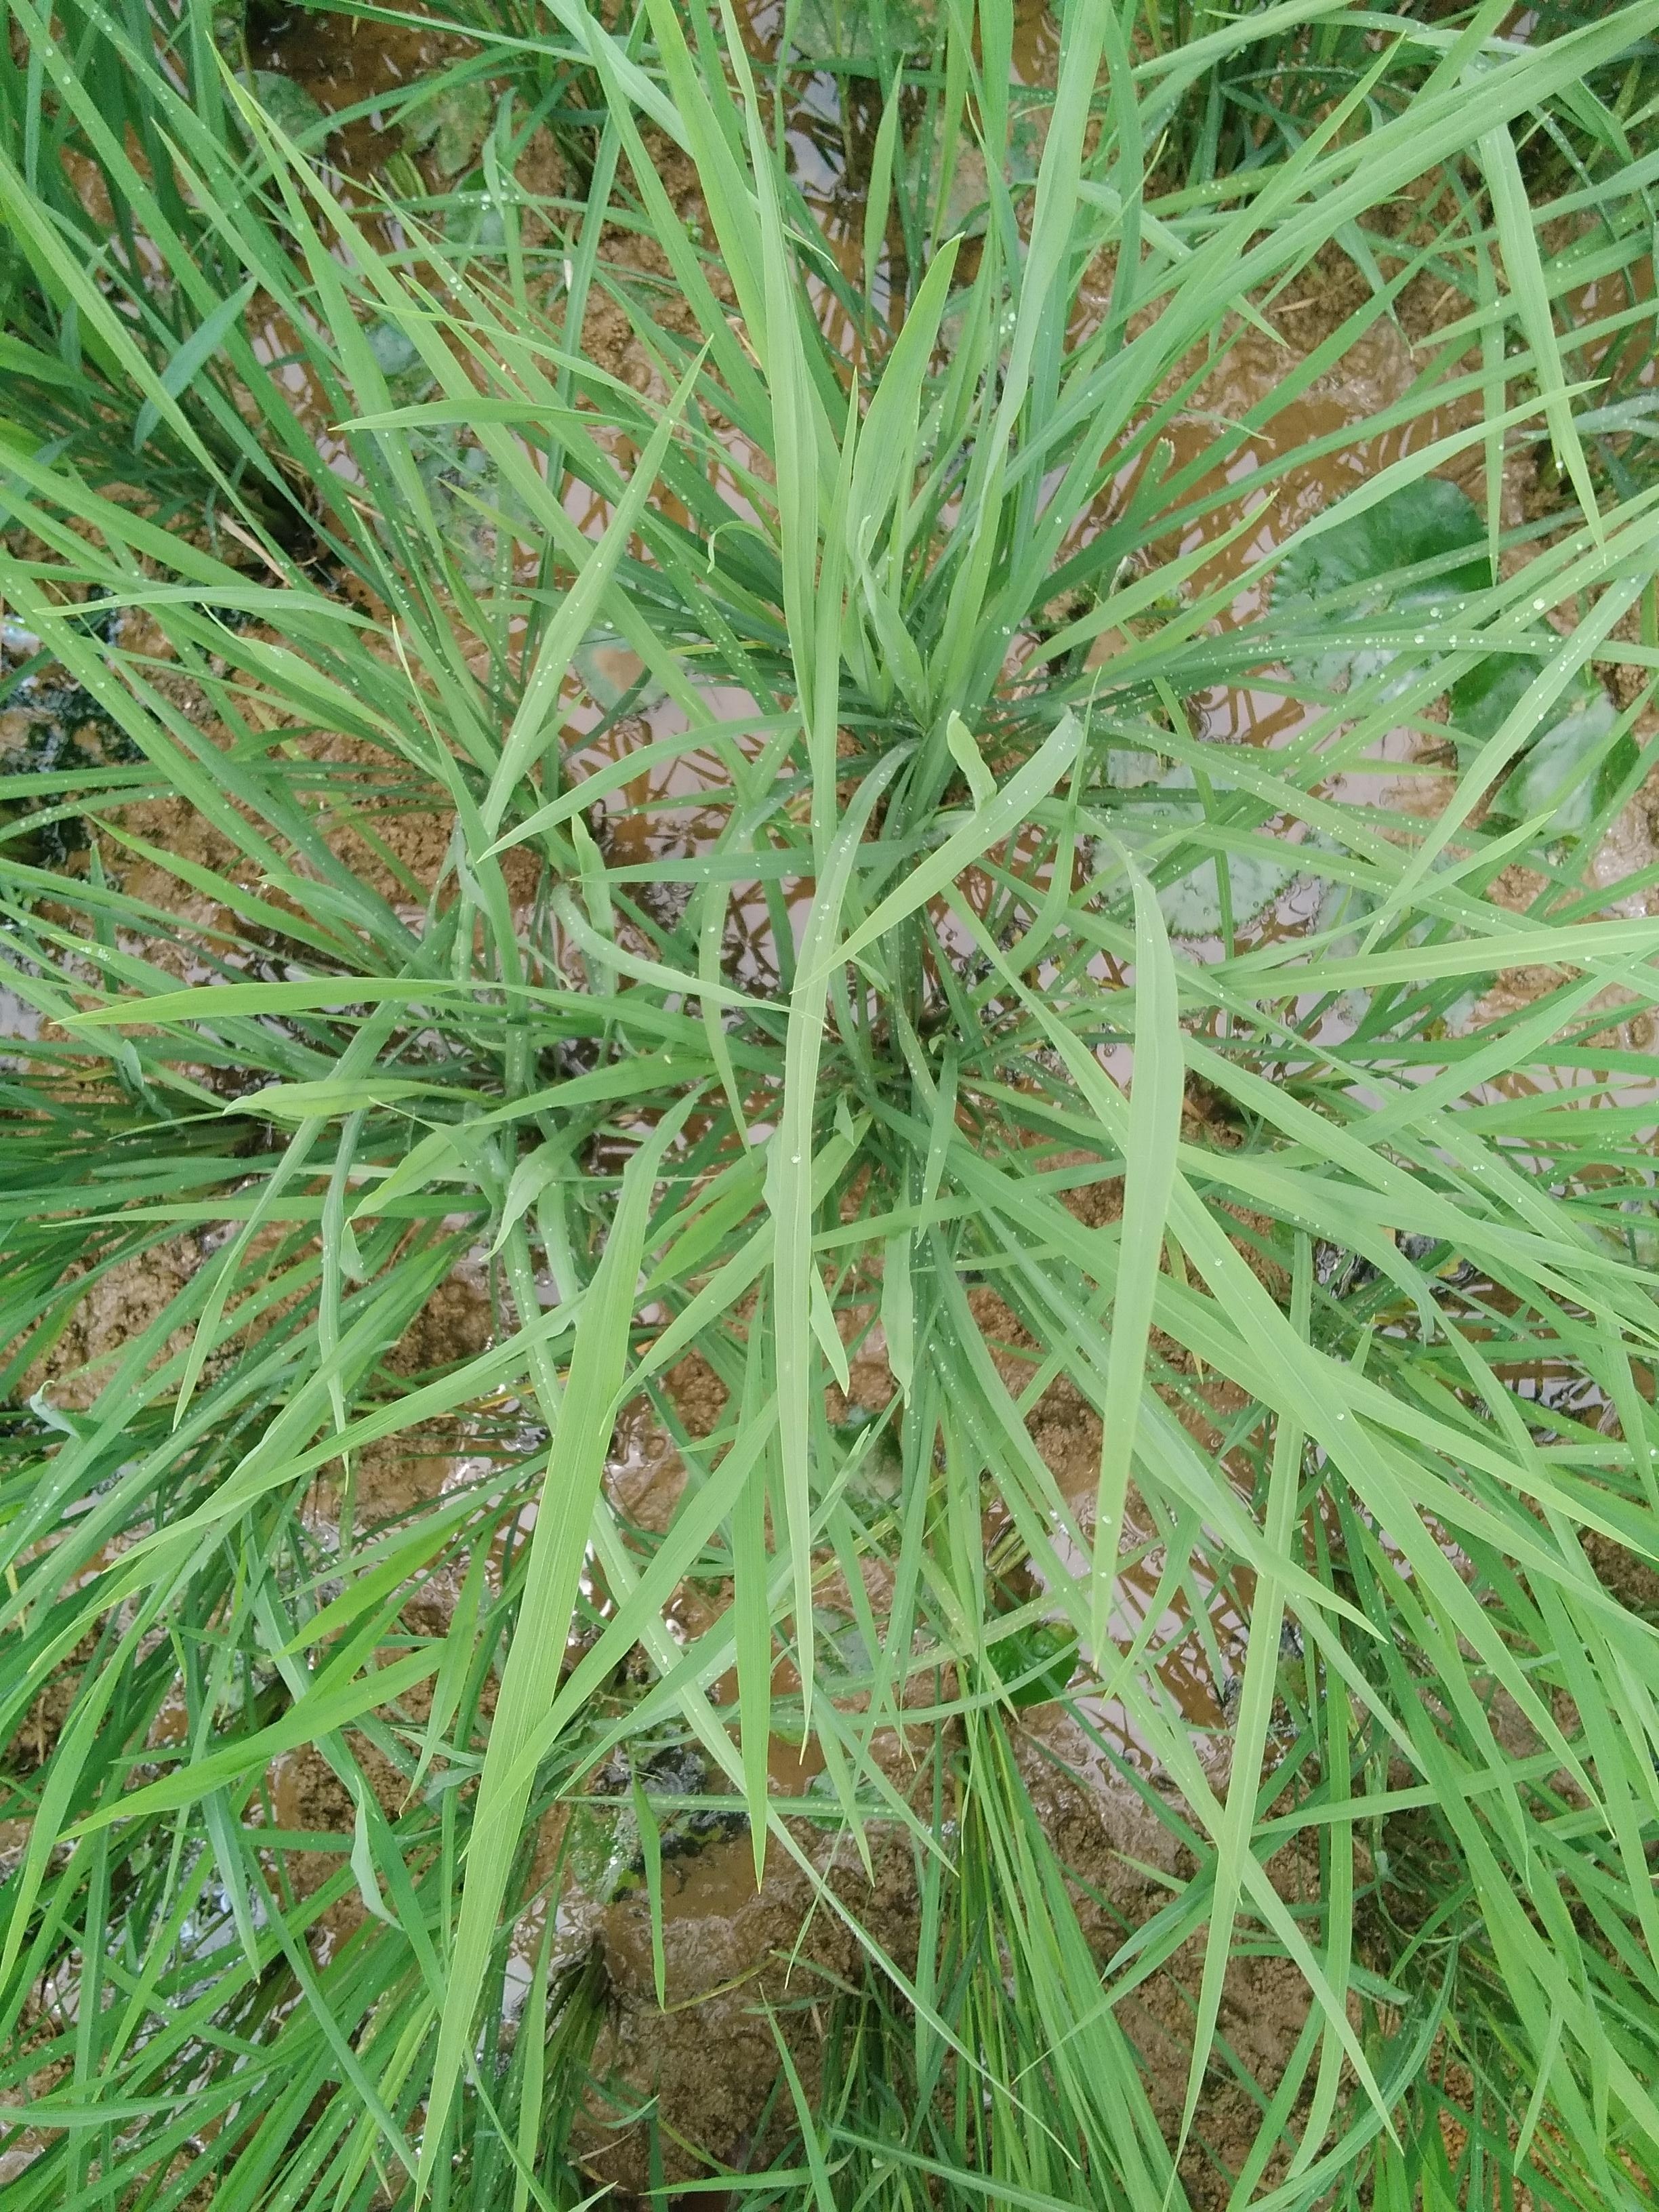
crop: rice
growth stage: vegetative
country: Nigeria
